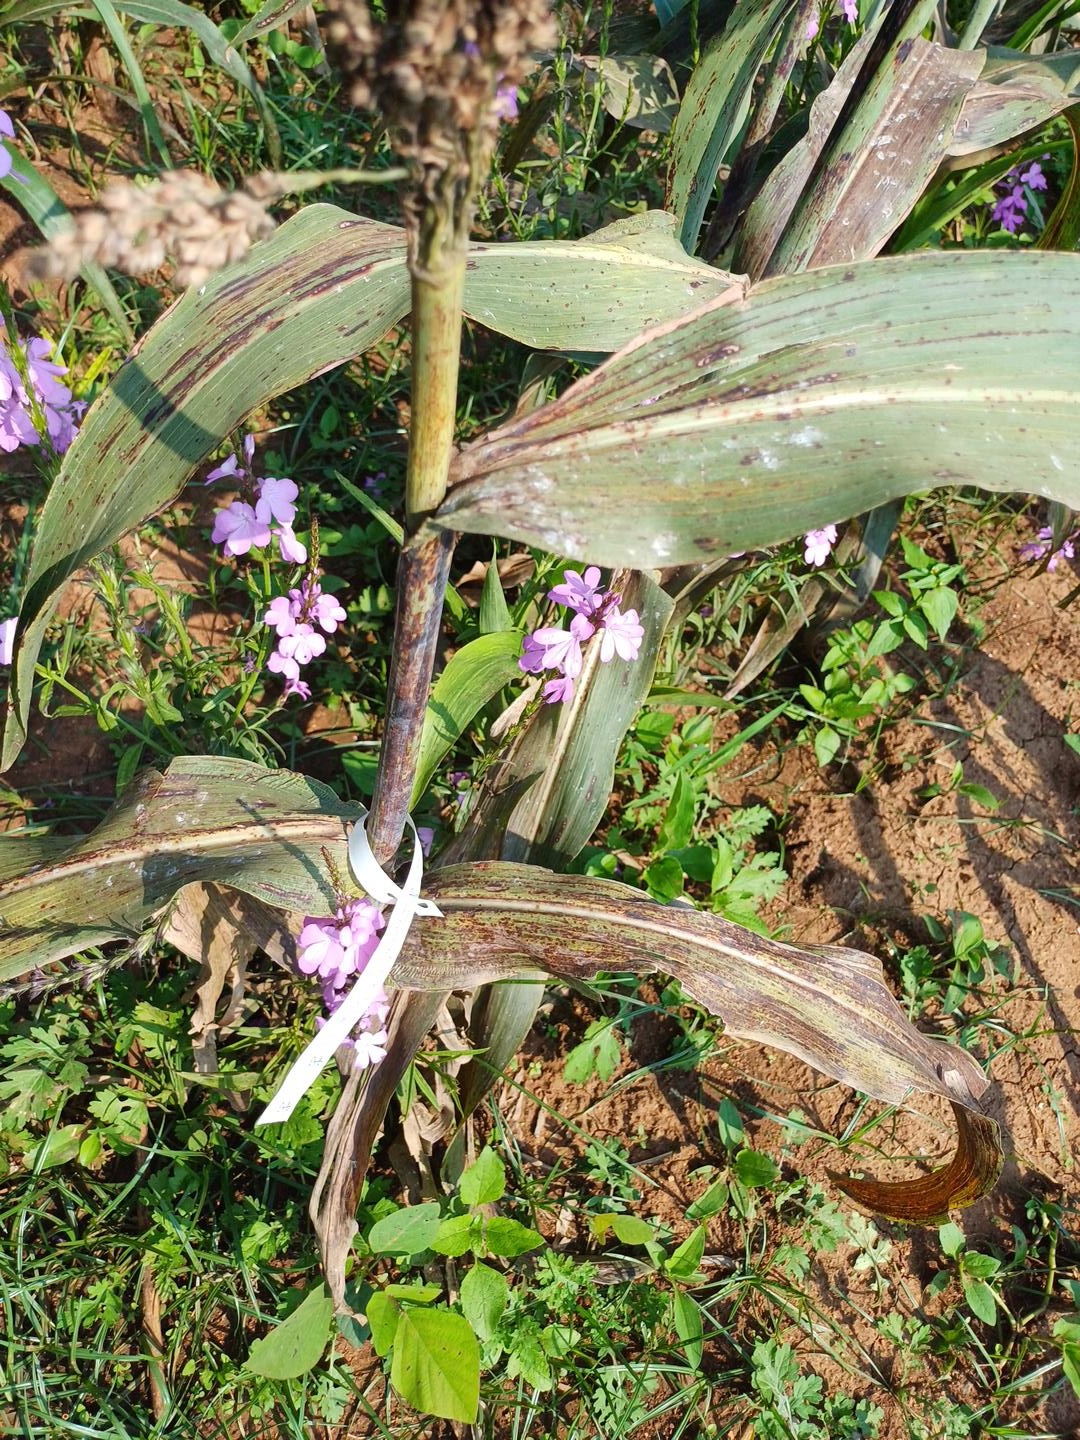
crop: sorghum
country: Kenya
